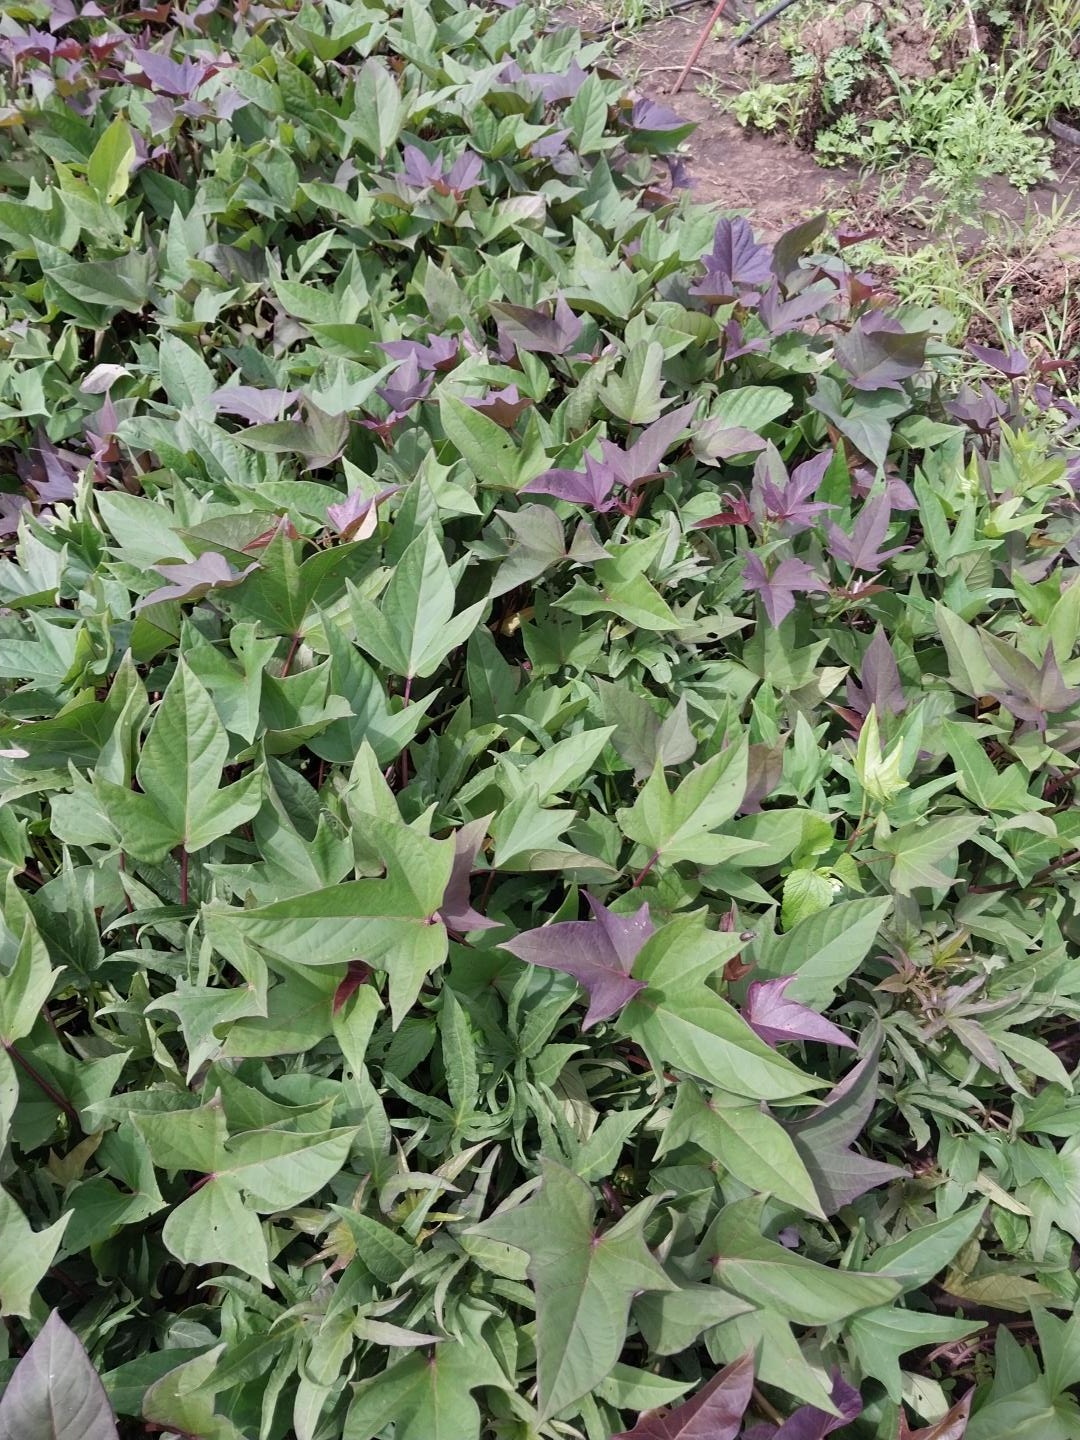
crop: sweet potato
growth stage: vegetative
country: Tanzania
